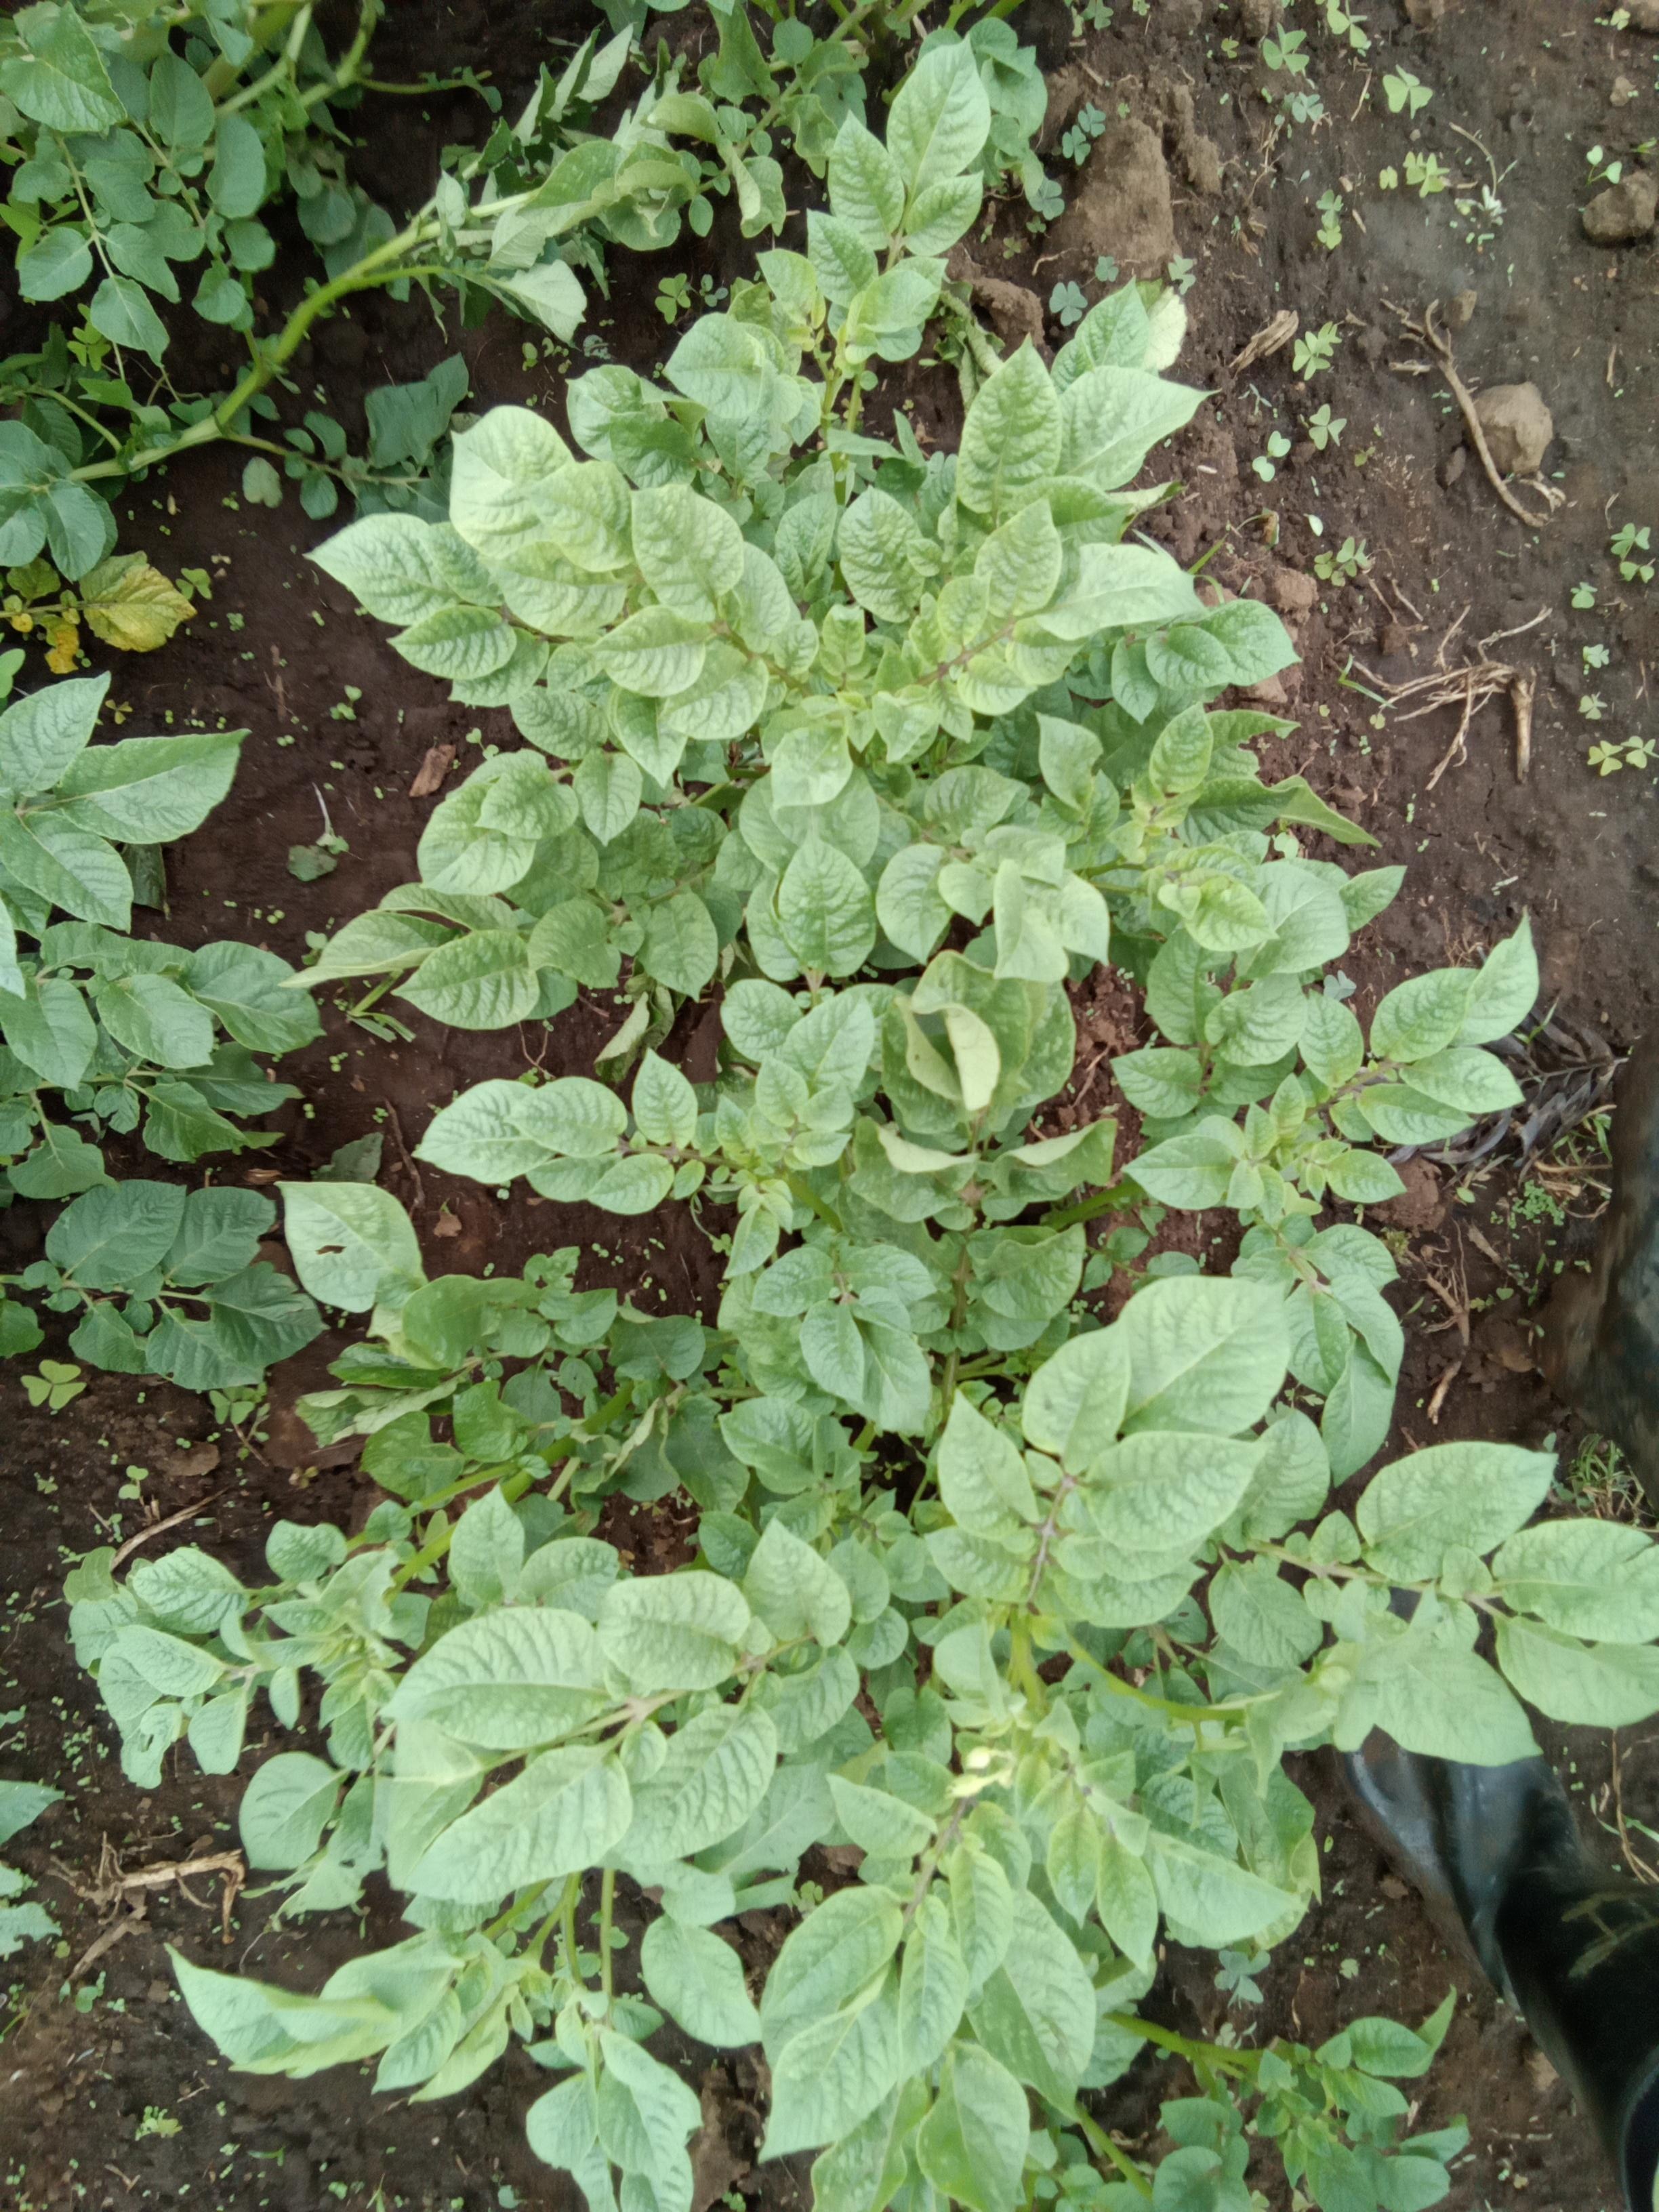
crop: potato
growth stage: vegetative
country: Kenya
